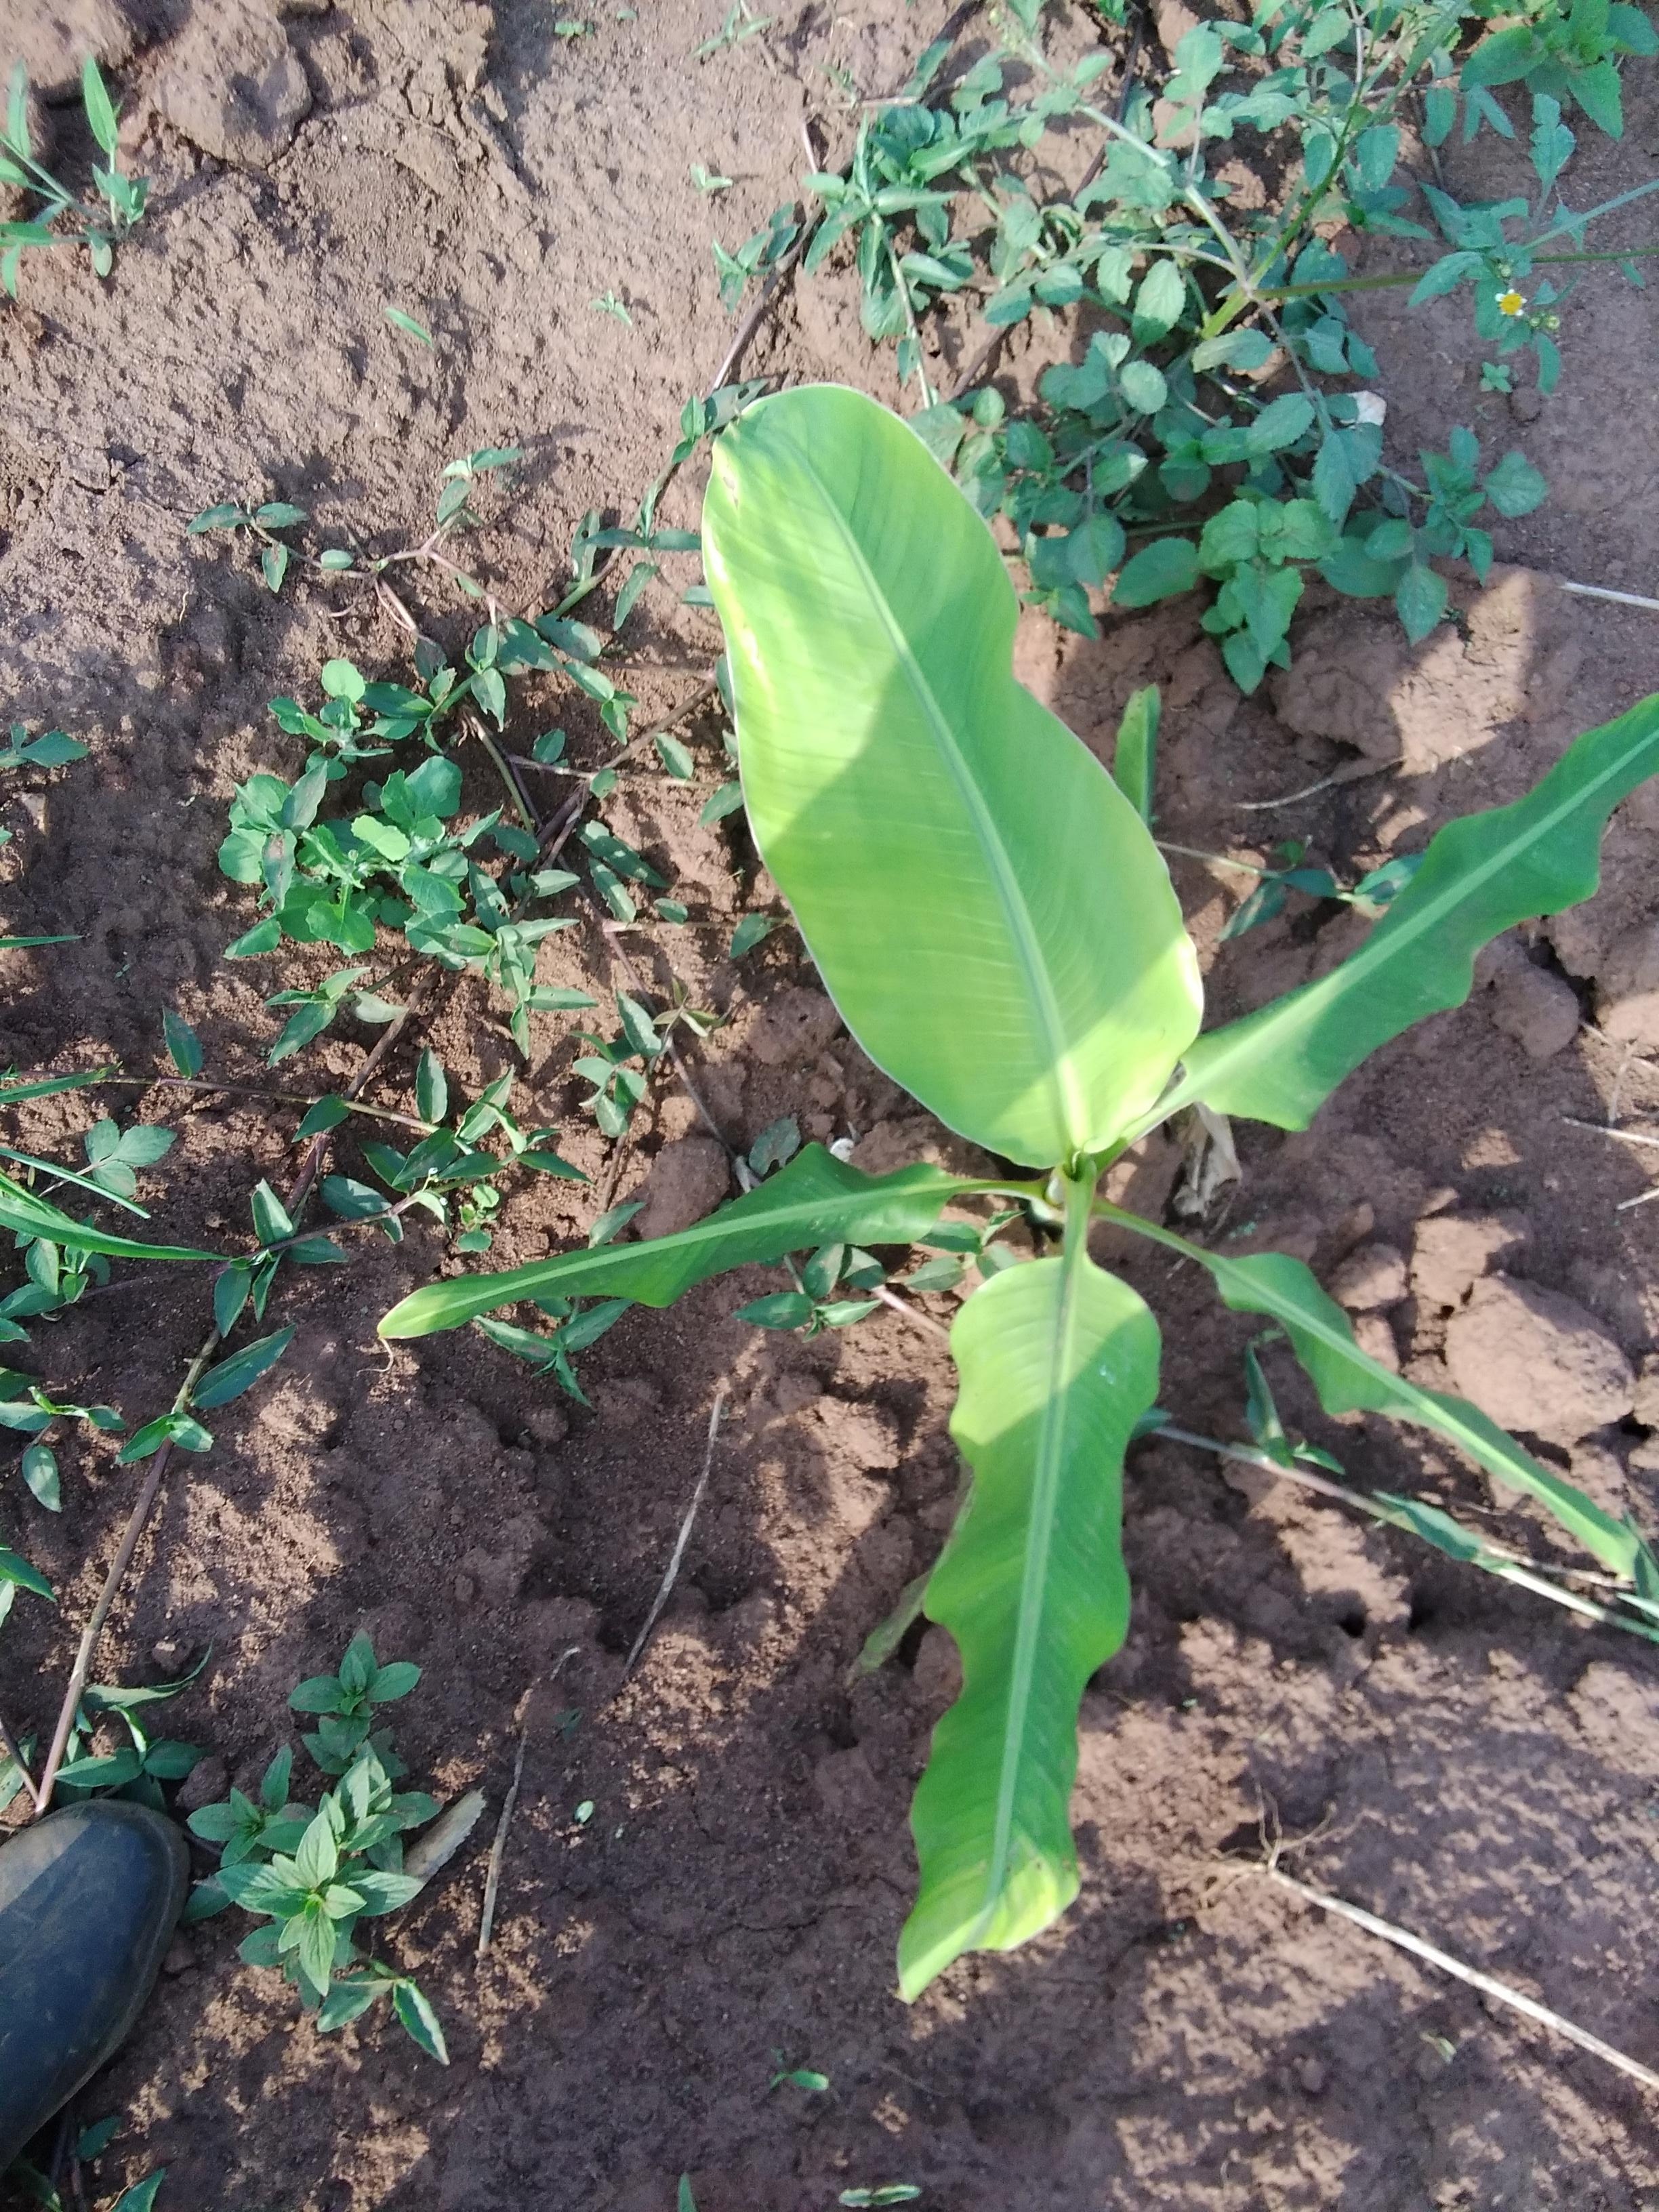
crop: banana
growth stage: vegetative
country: Tanzania
